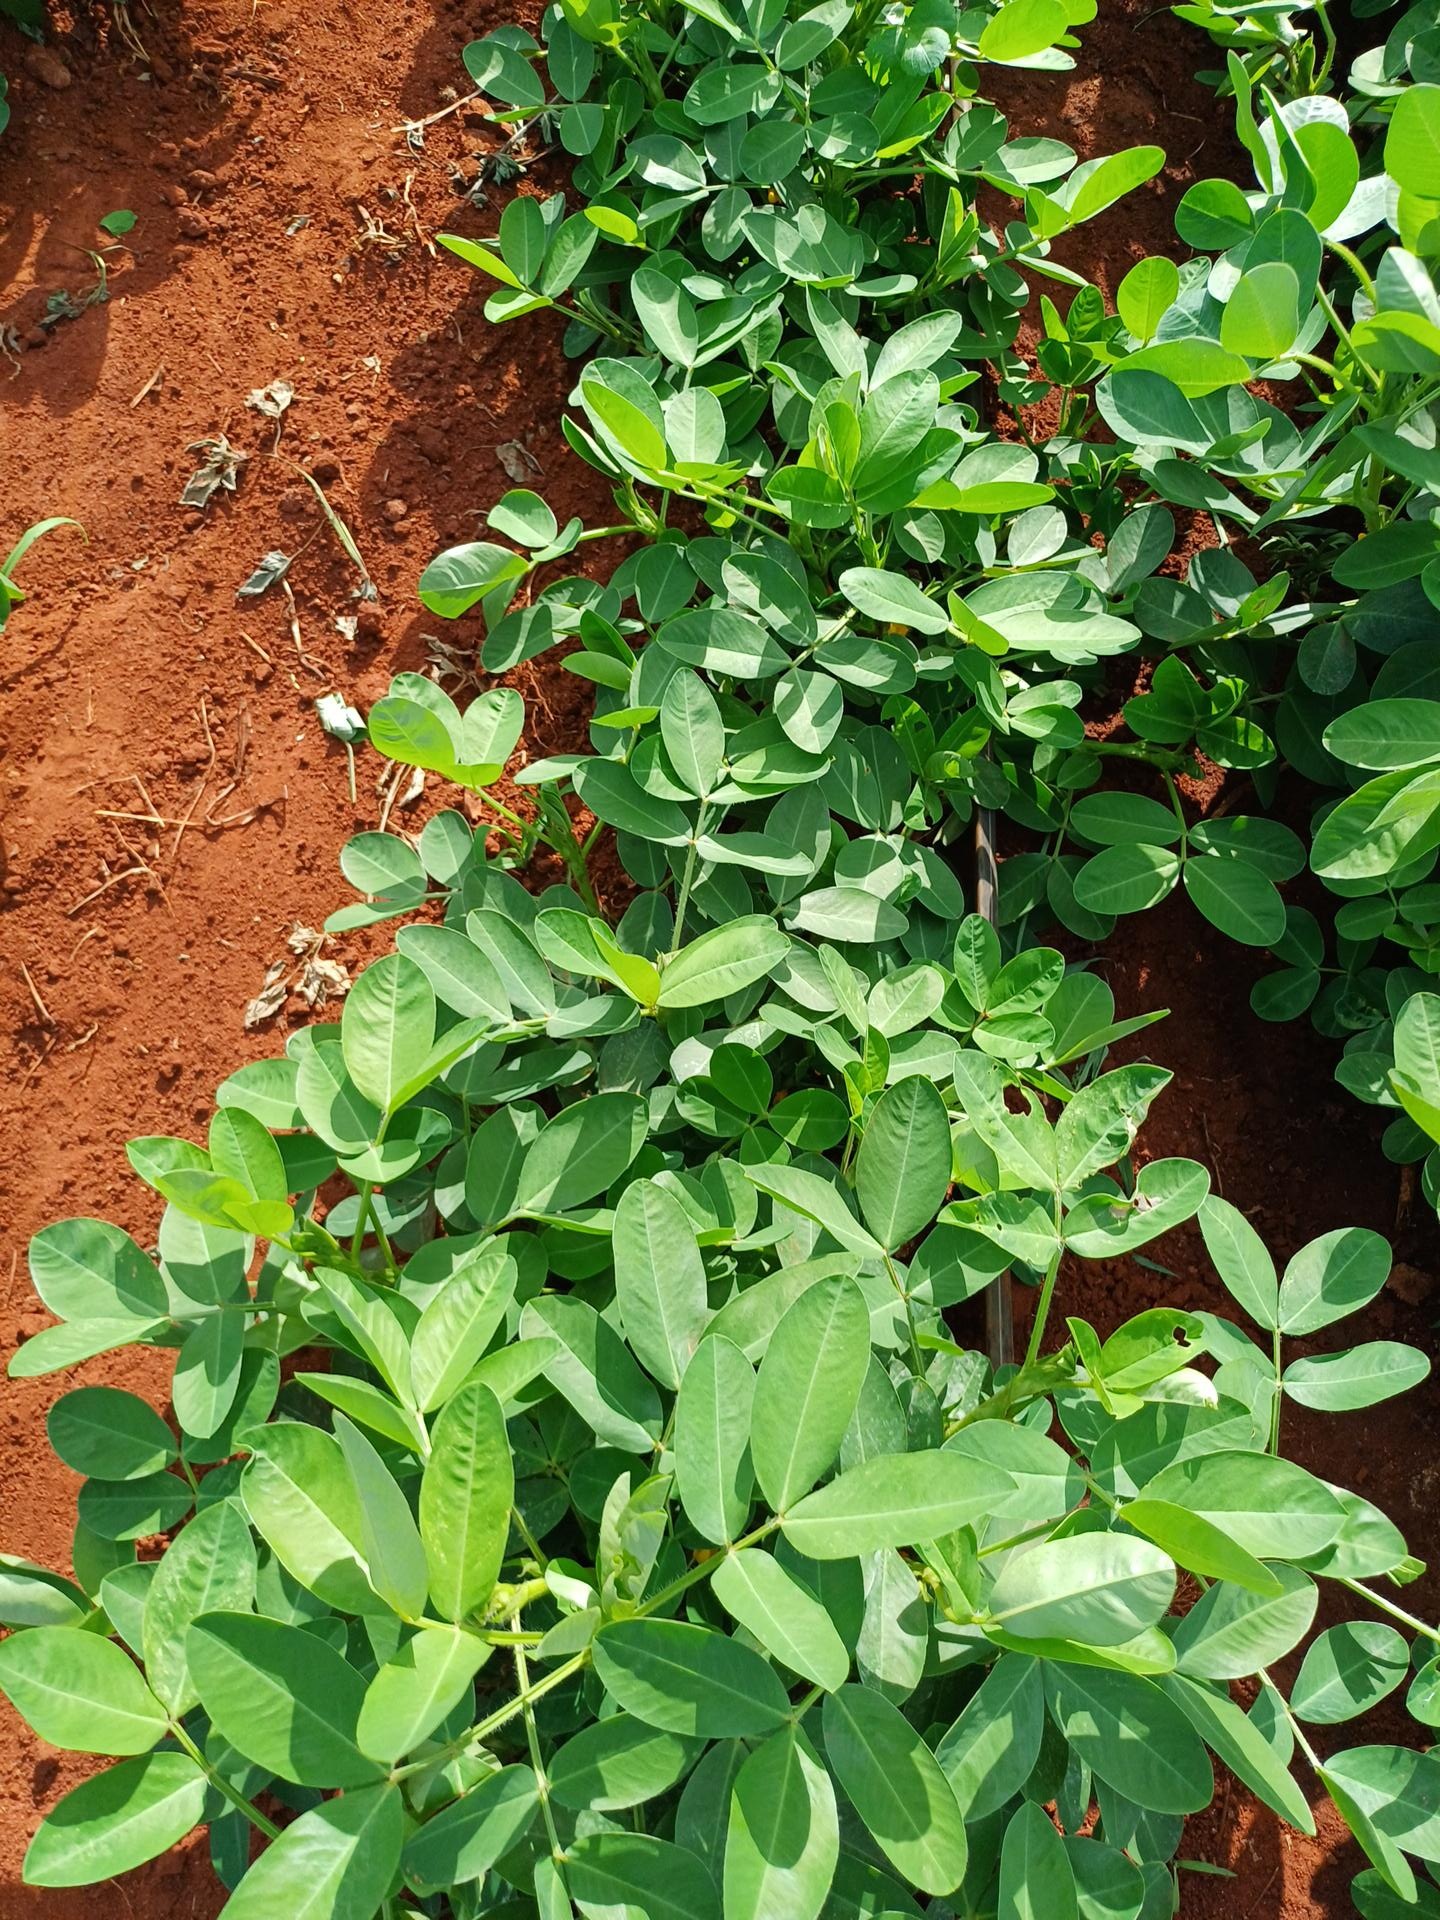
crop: groundnut
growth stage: flowering
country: Kenya
